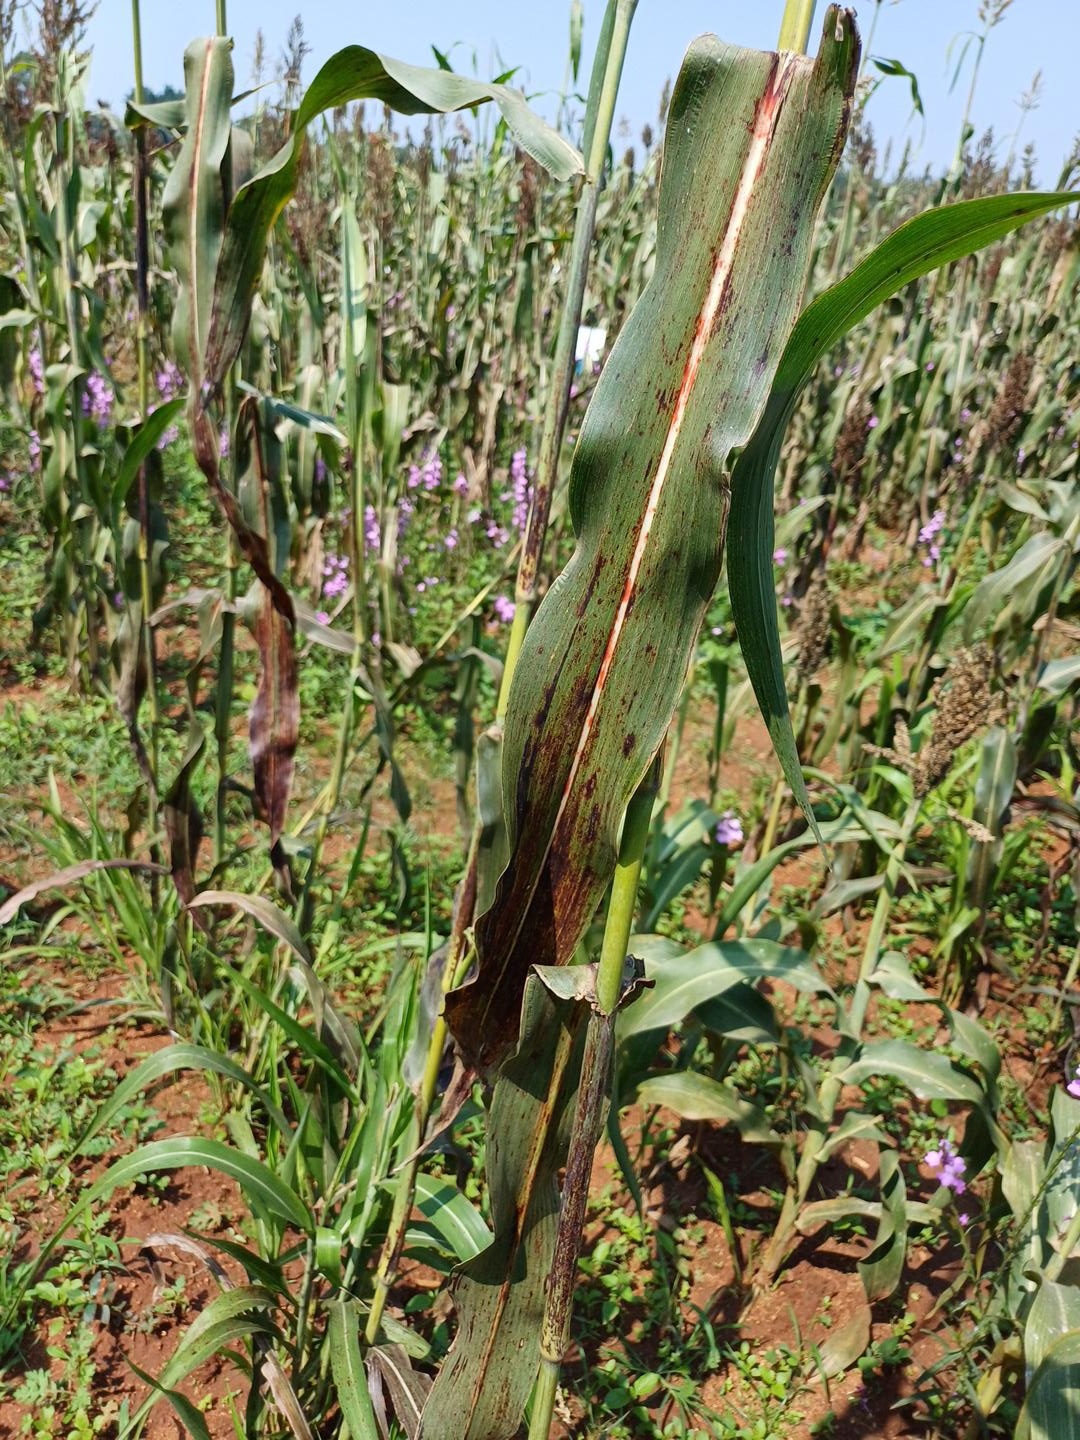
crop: sorghum
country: Kenya
